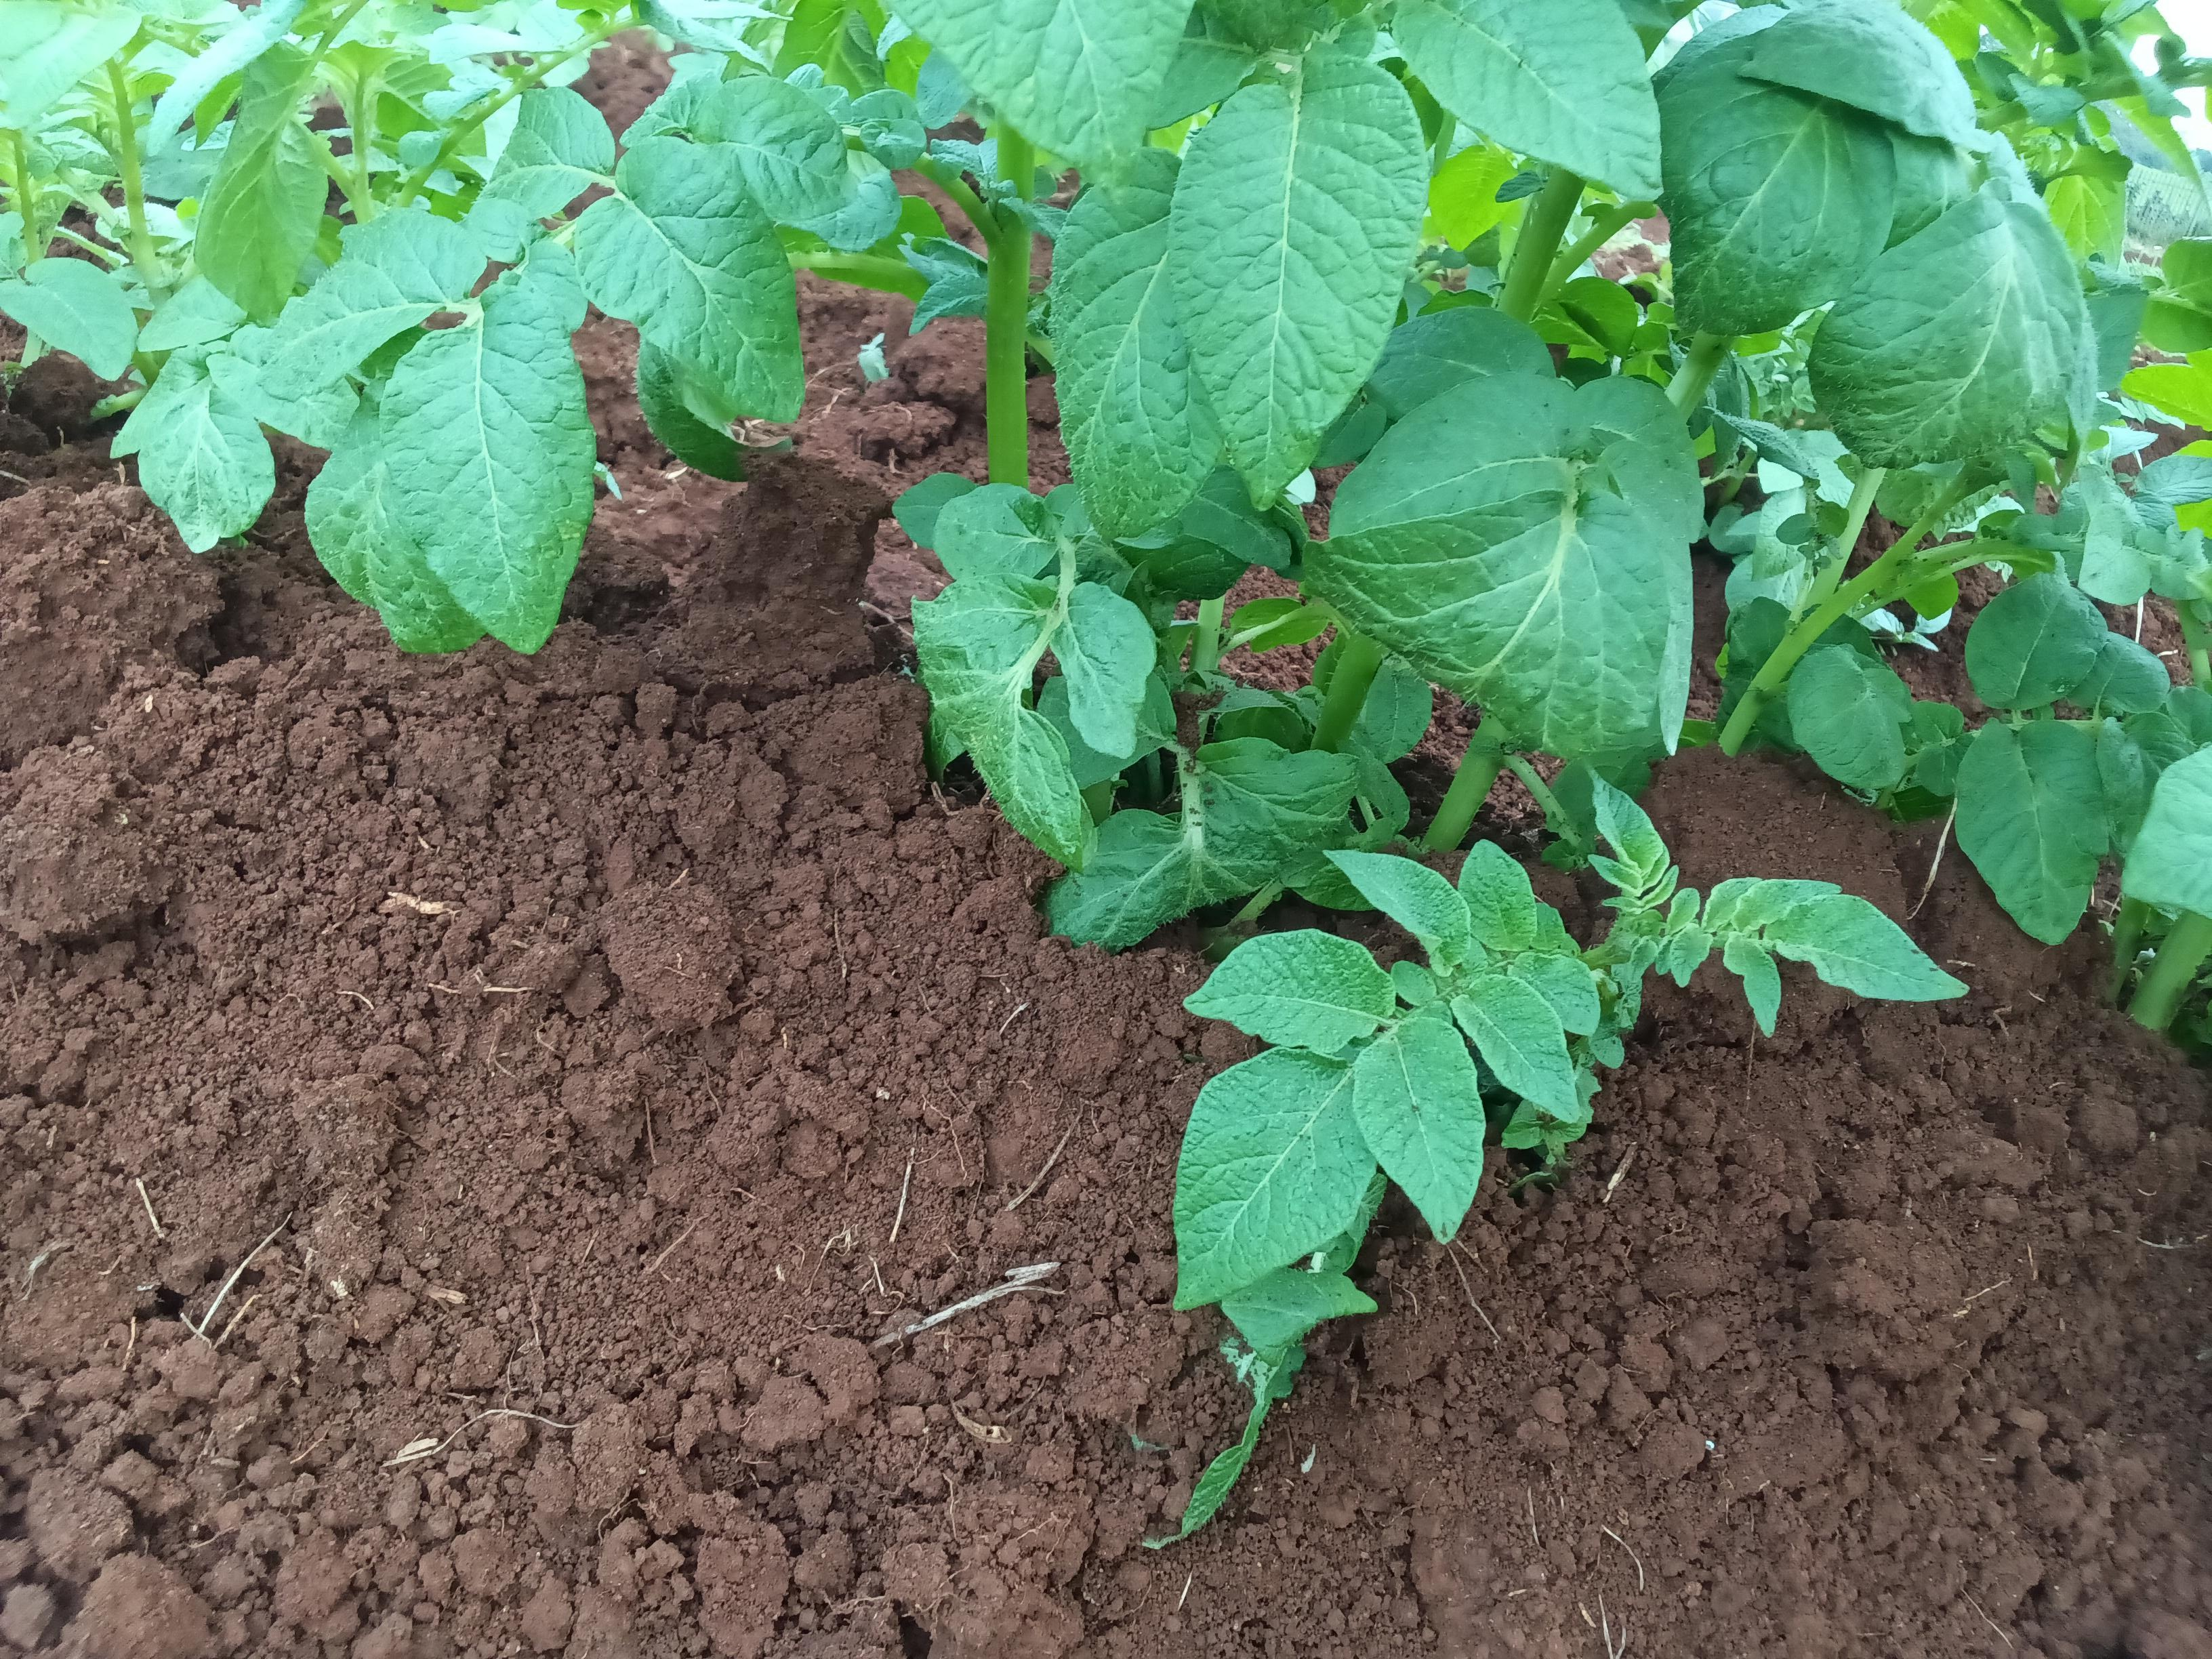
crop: potato
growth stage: emergence
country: Kenya
